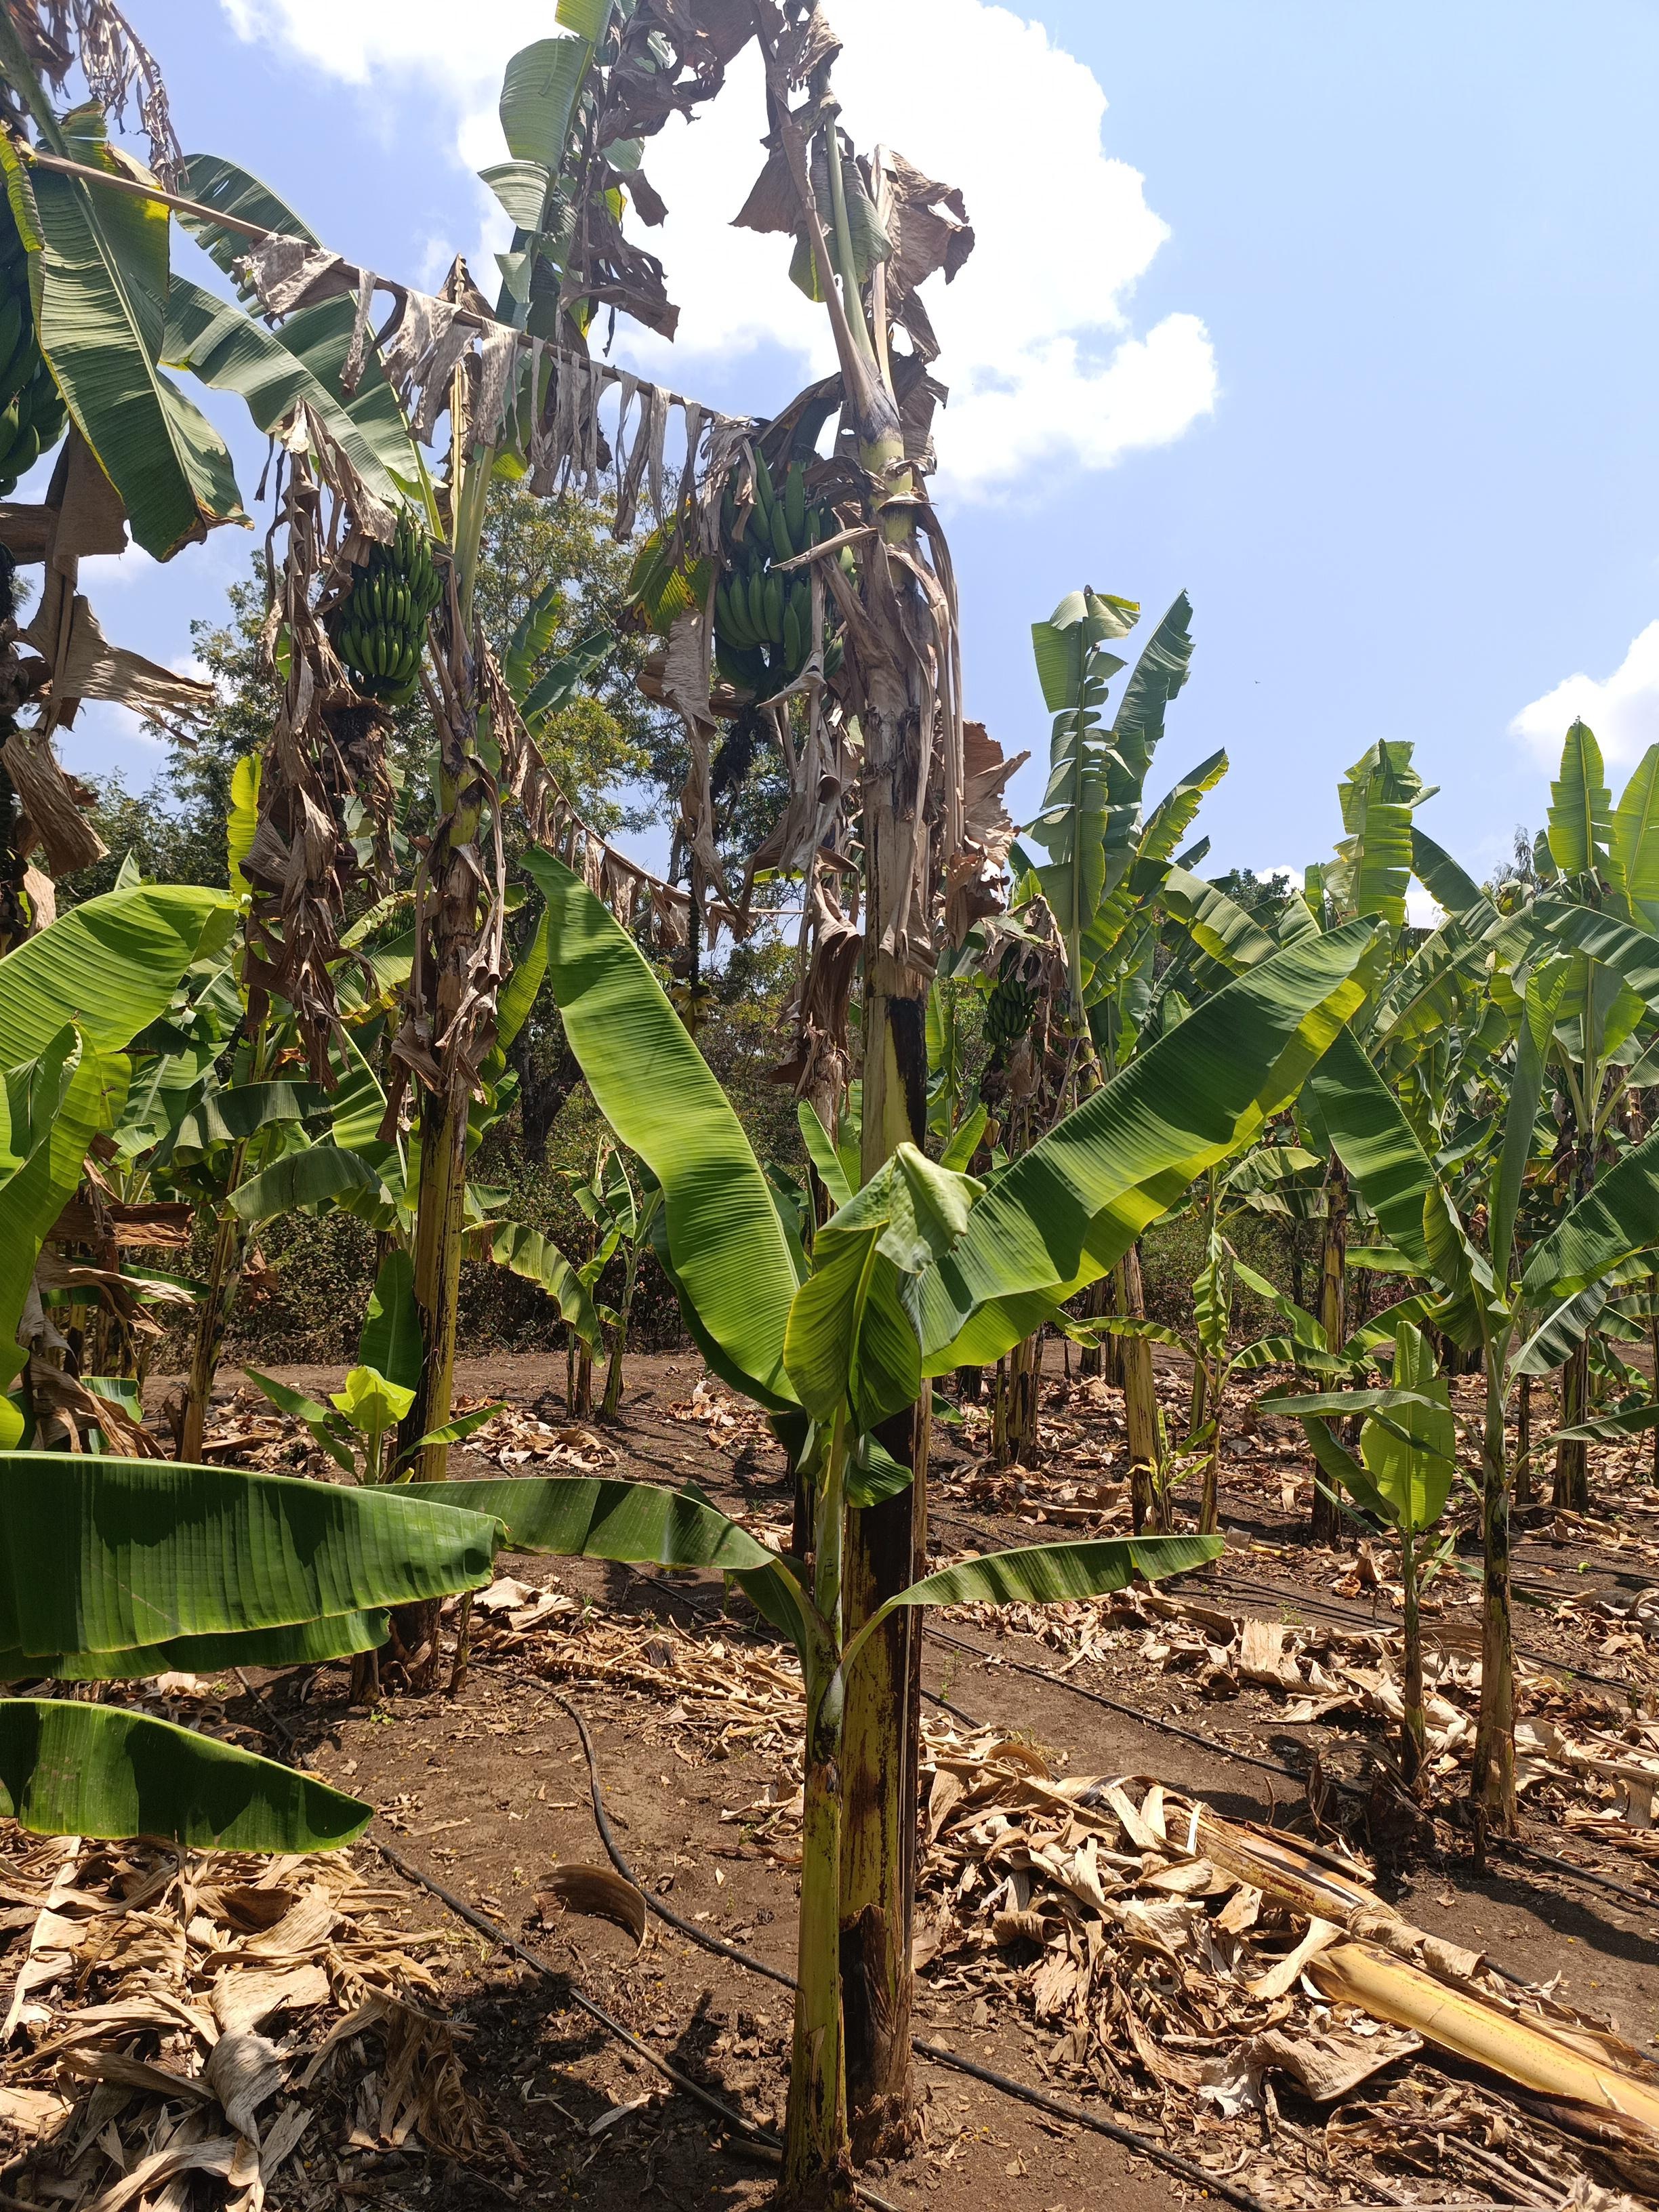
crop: banana
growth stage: development fruit
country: Tanzania
